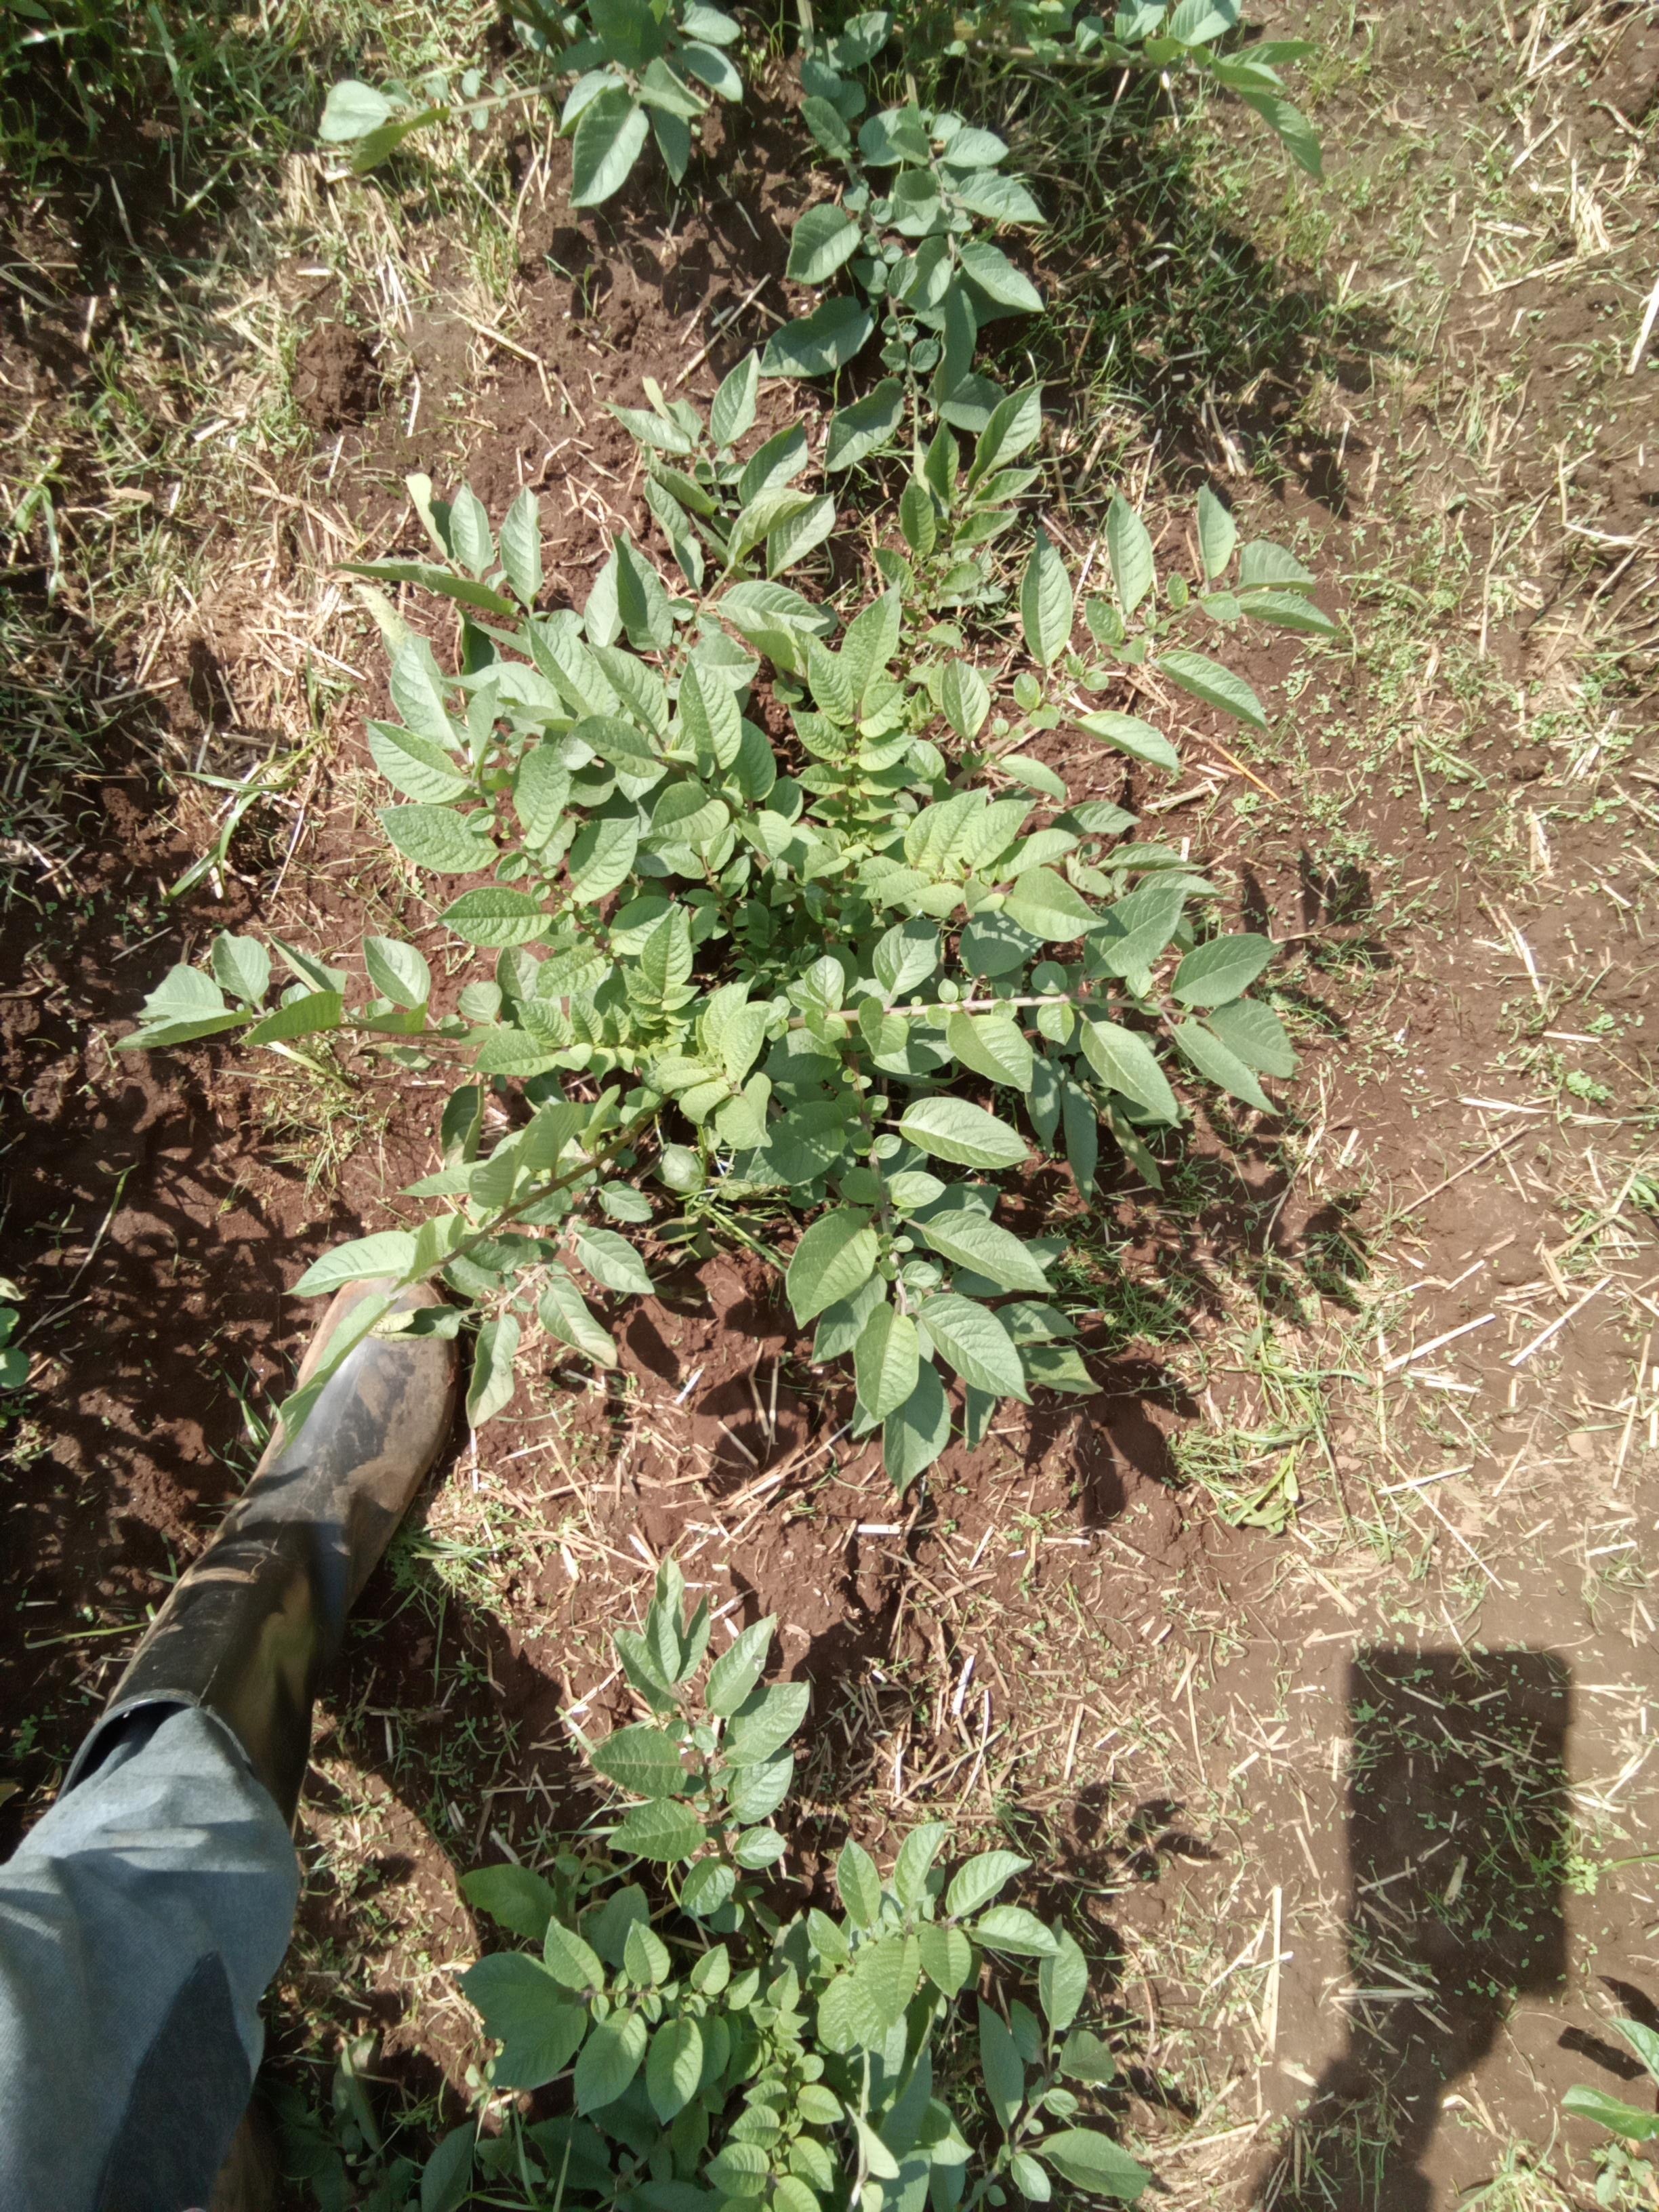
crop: potato
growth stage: vegetative
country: Kenya
